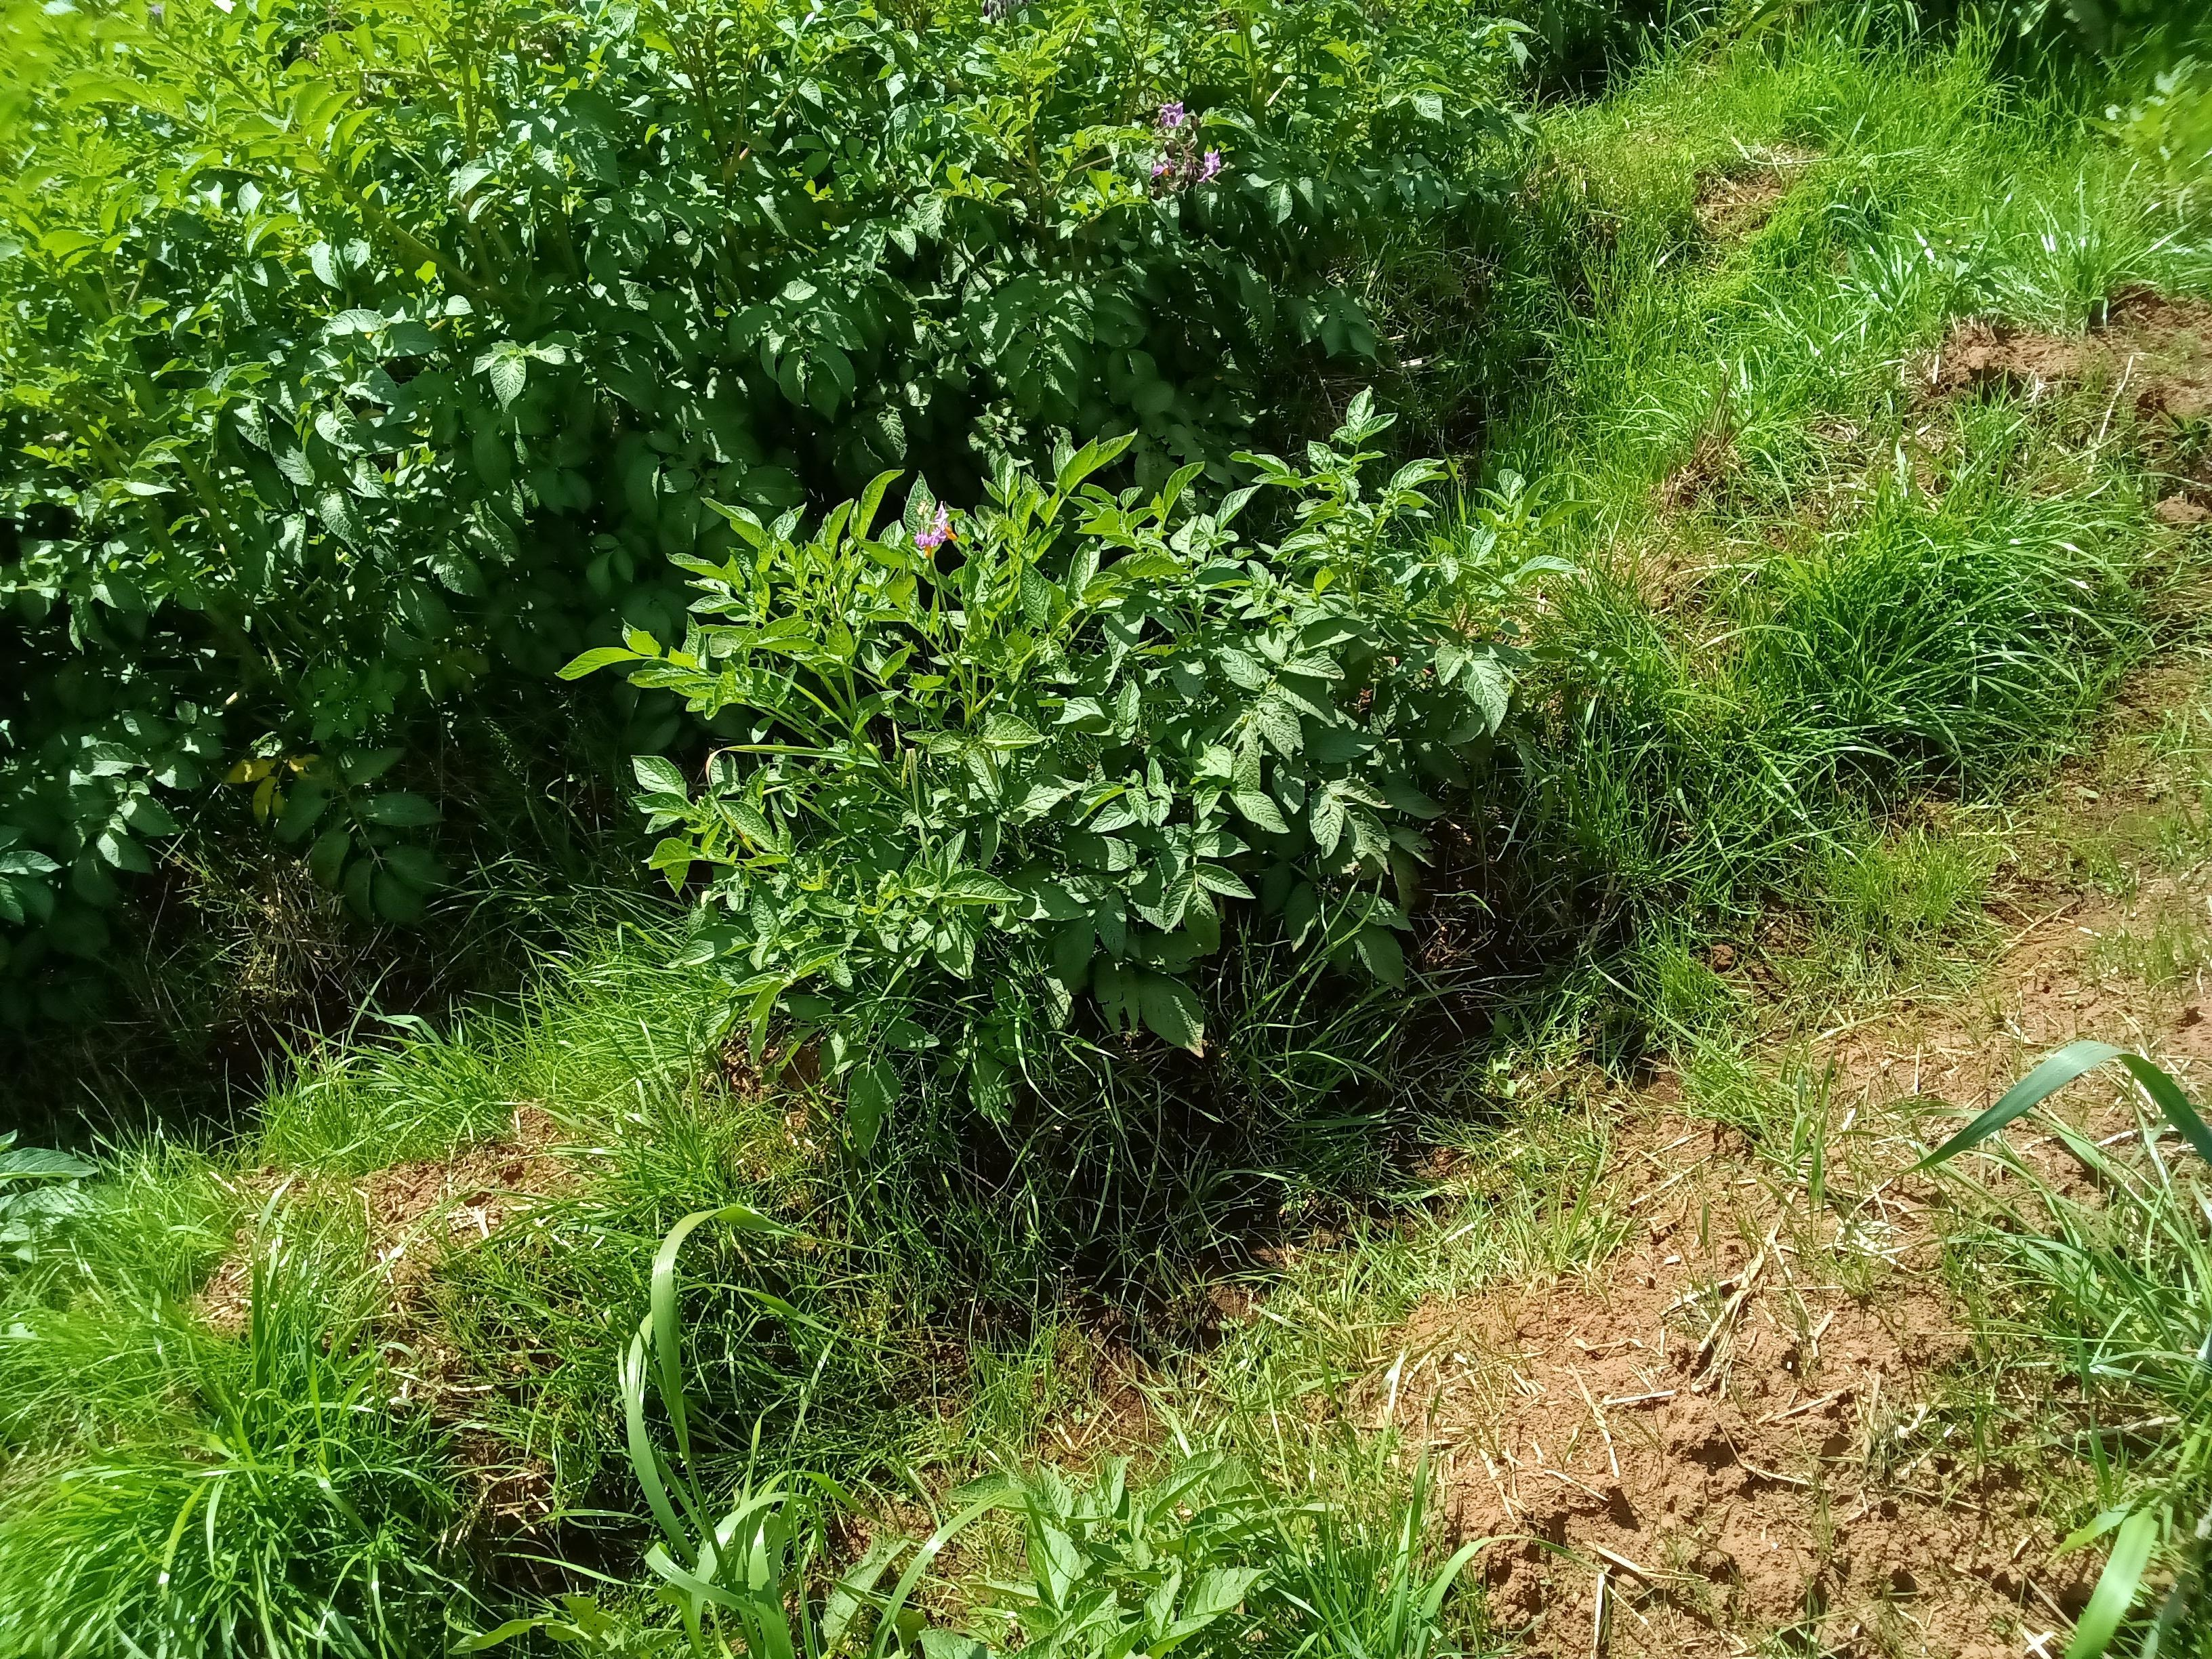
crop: potato
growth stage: flowering
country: Kenya
